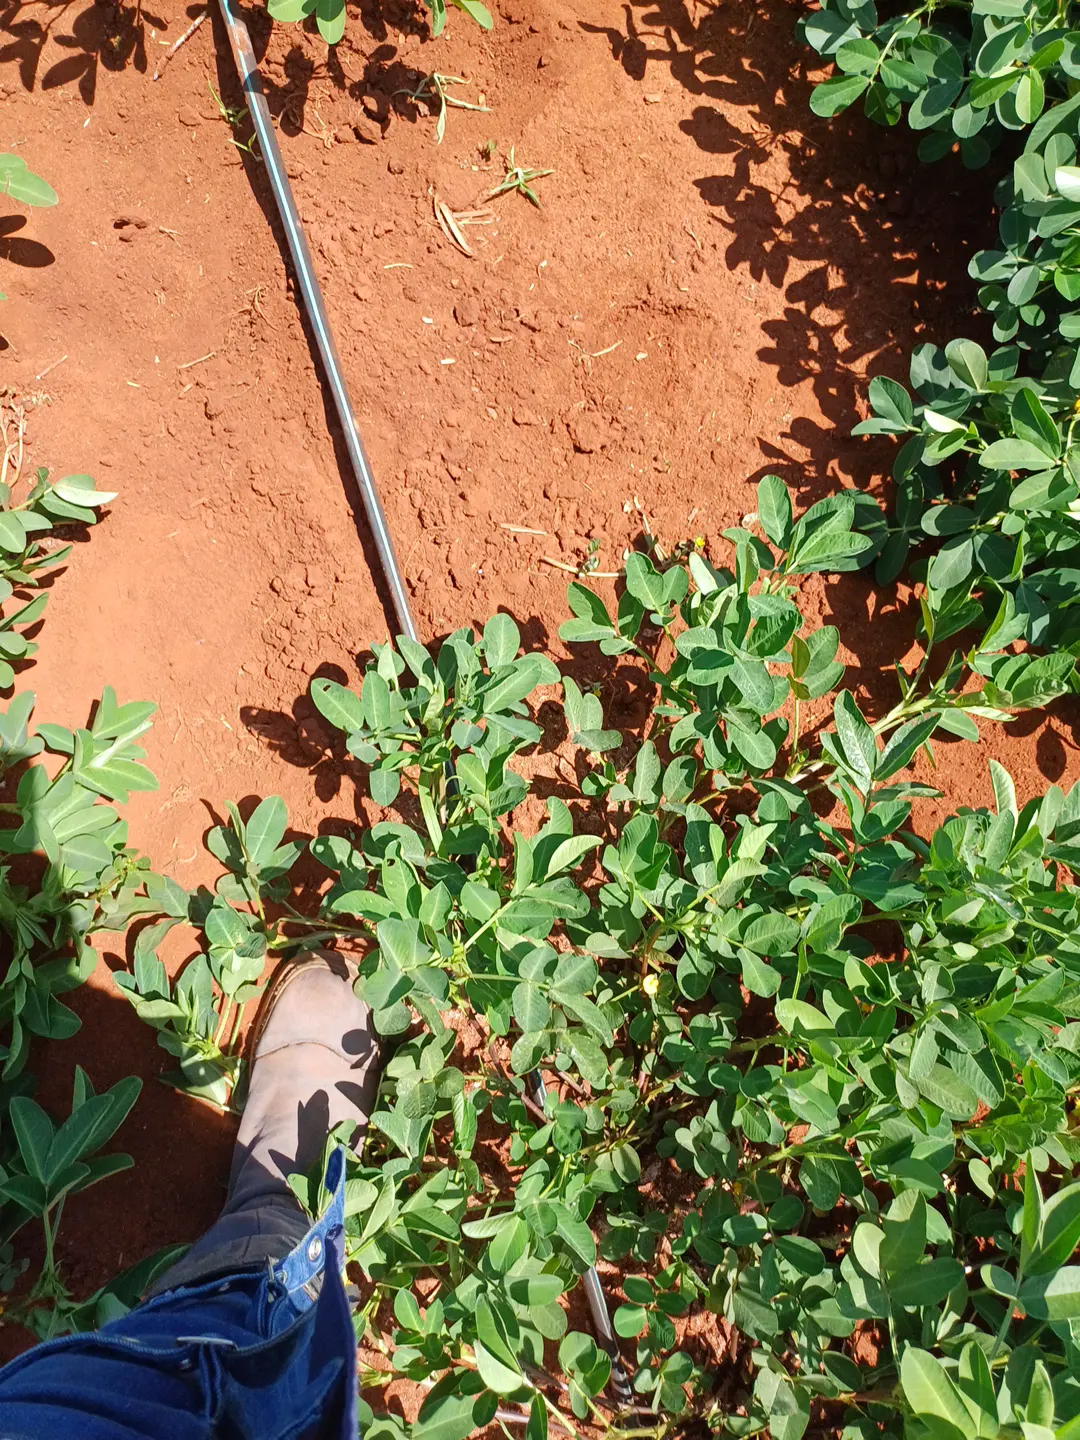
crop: groundnut
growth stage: flowering
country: Kenya
